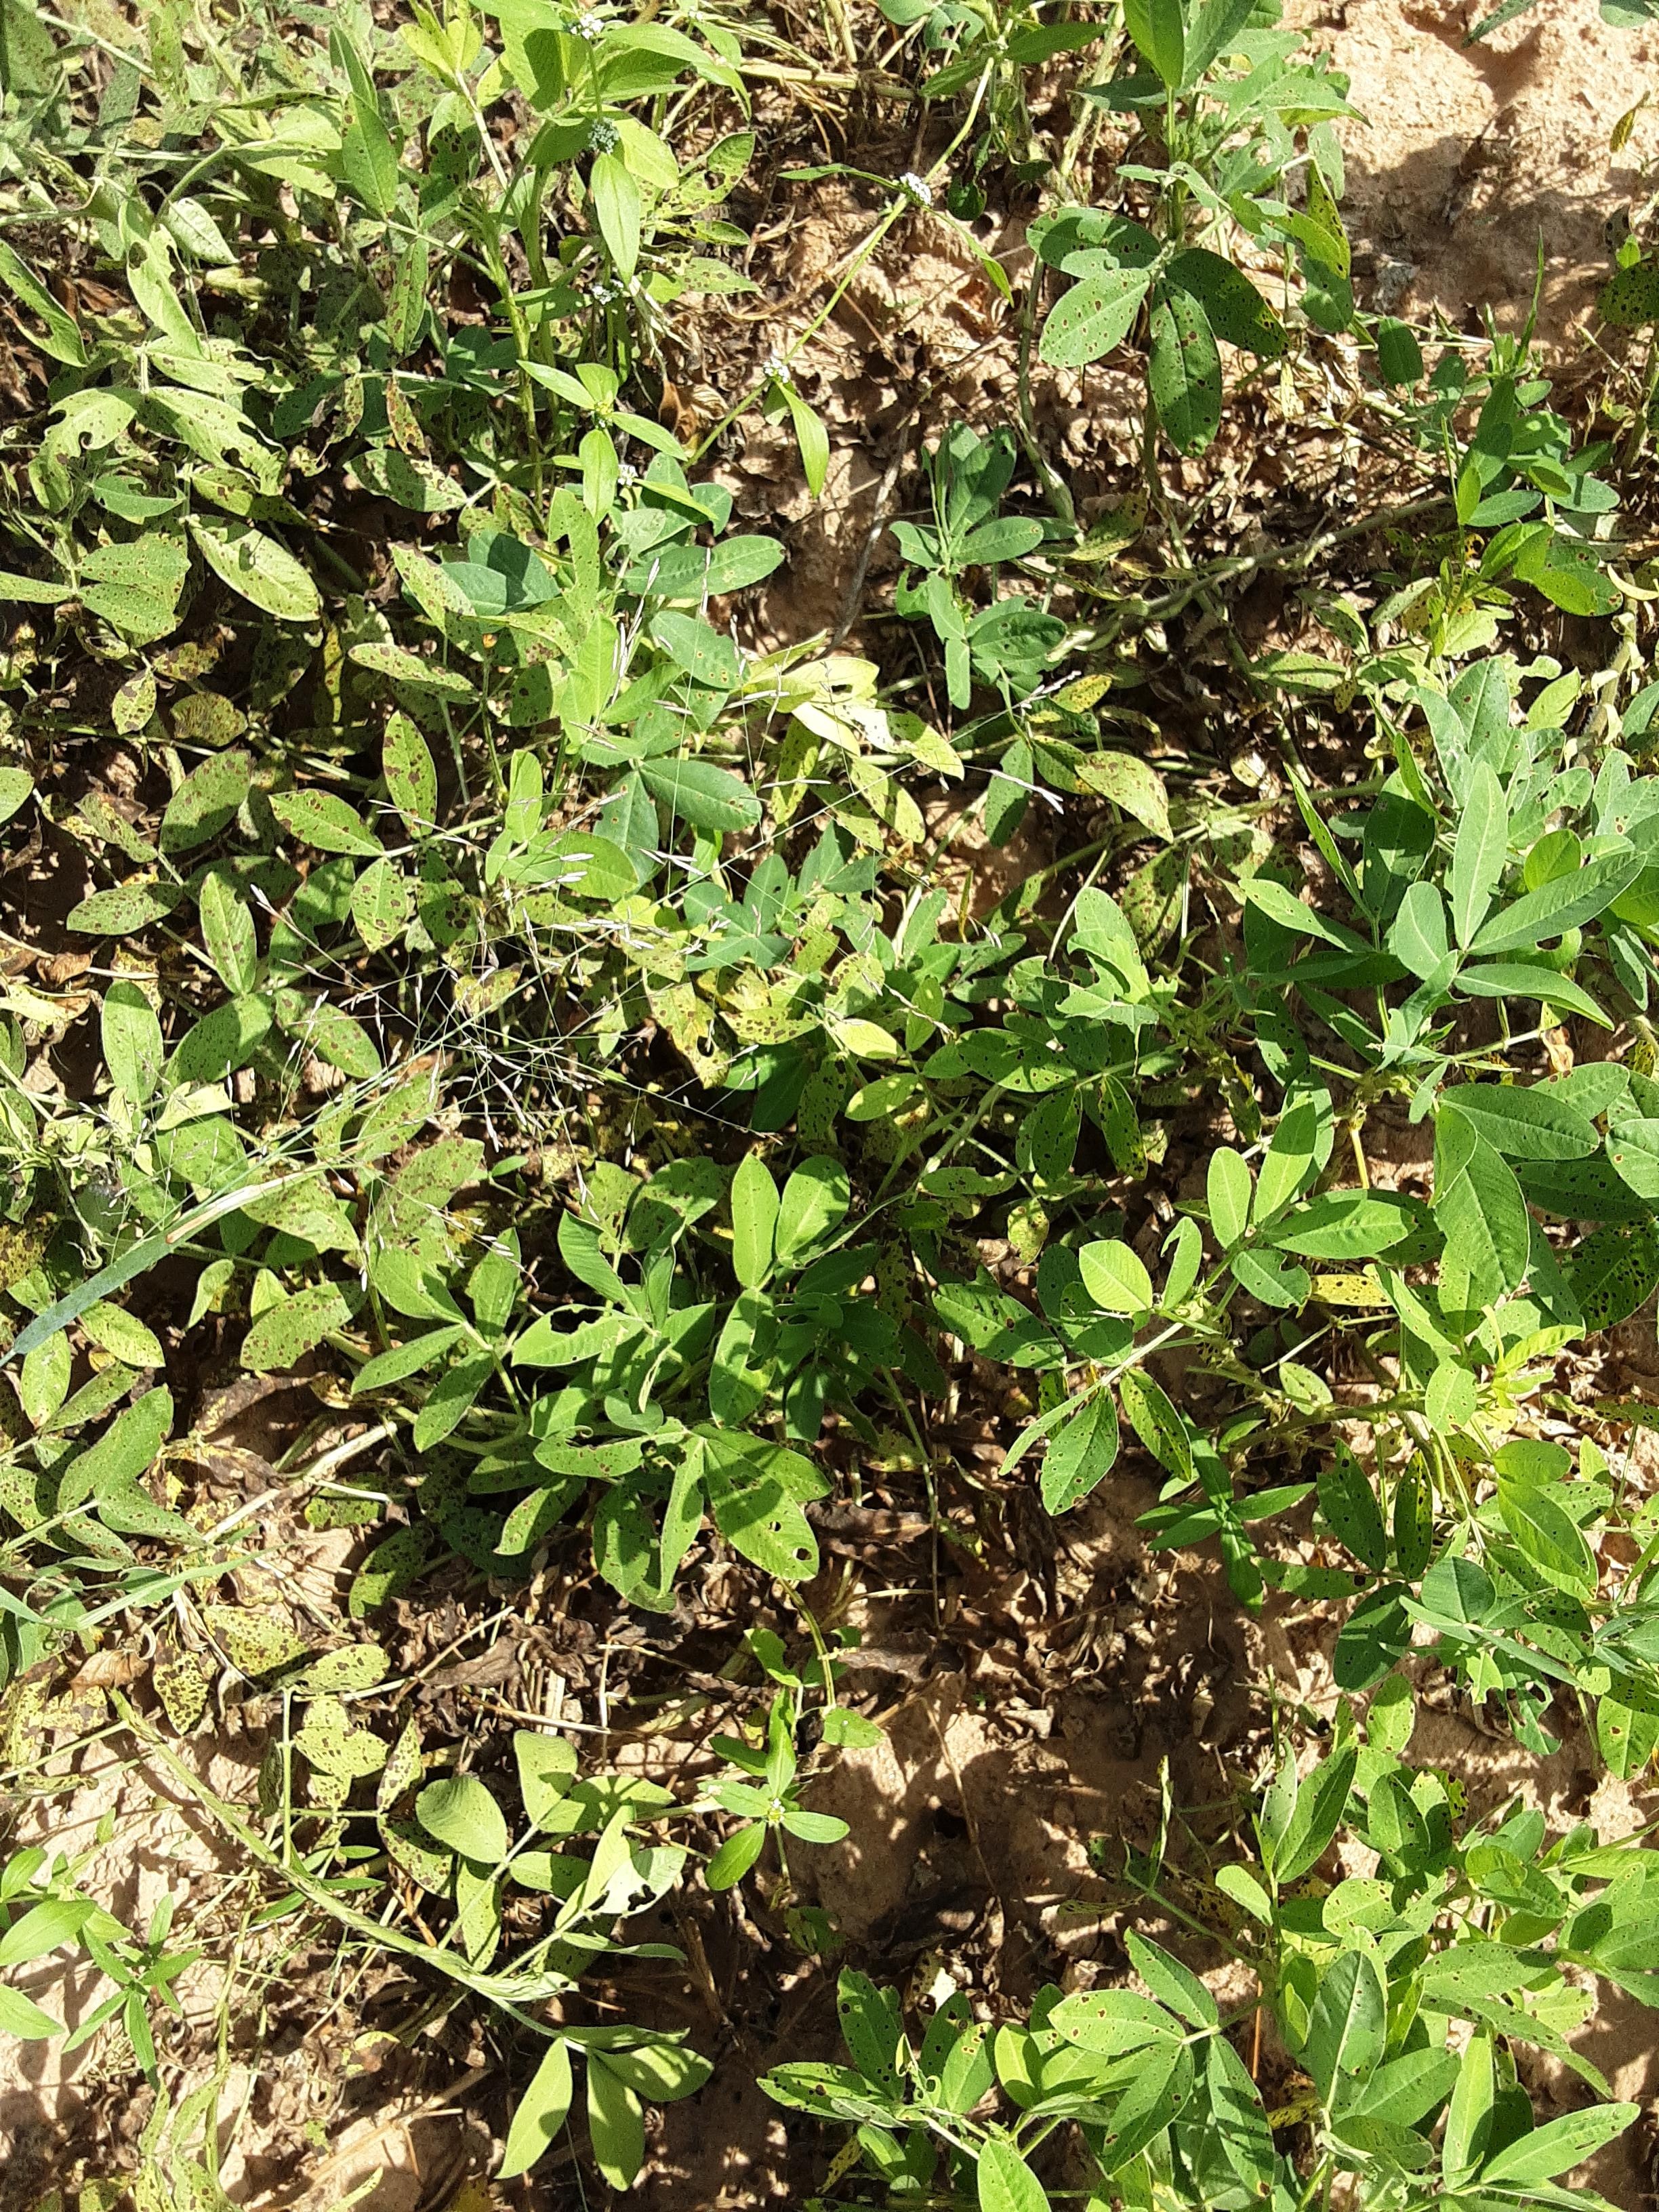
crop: groundnut
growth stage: flowering
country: Senegal
